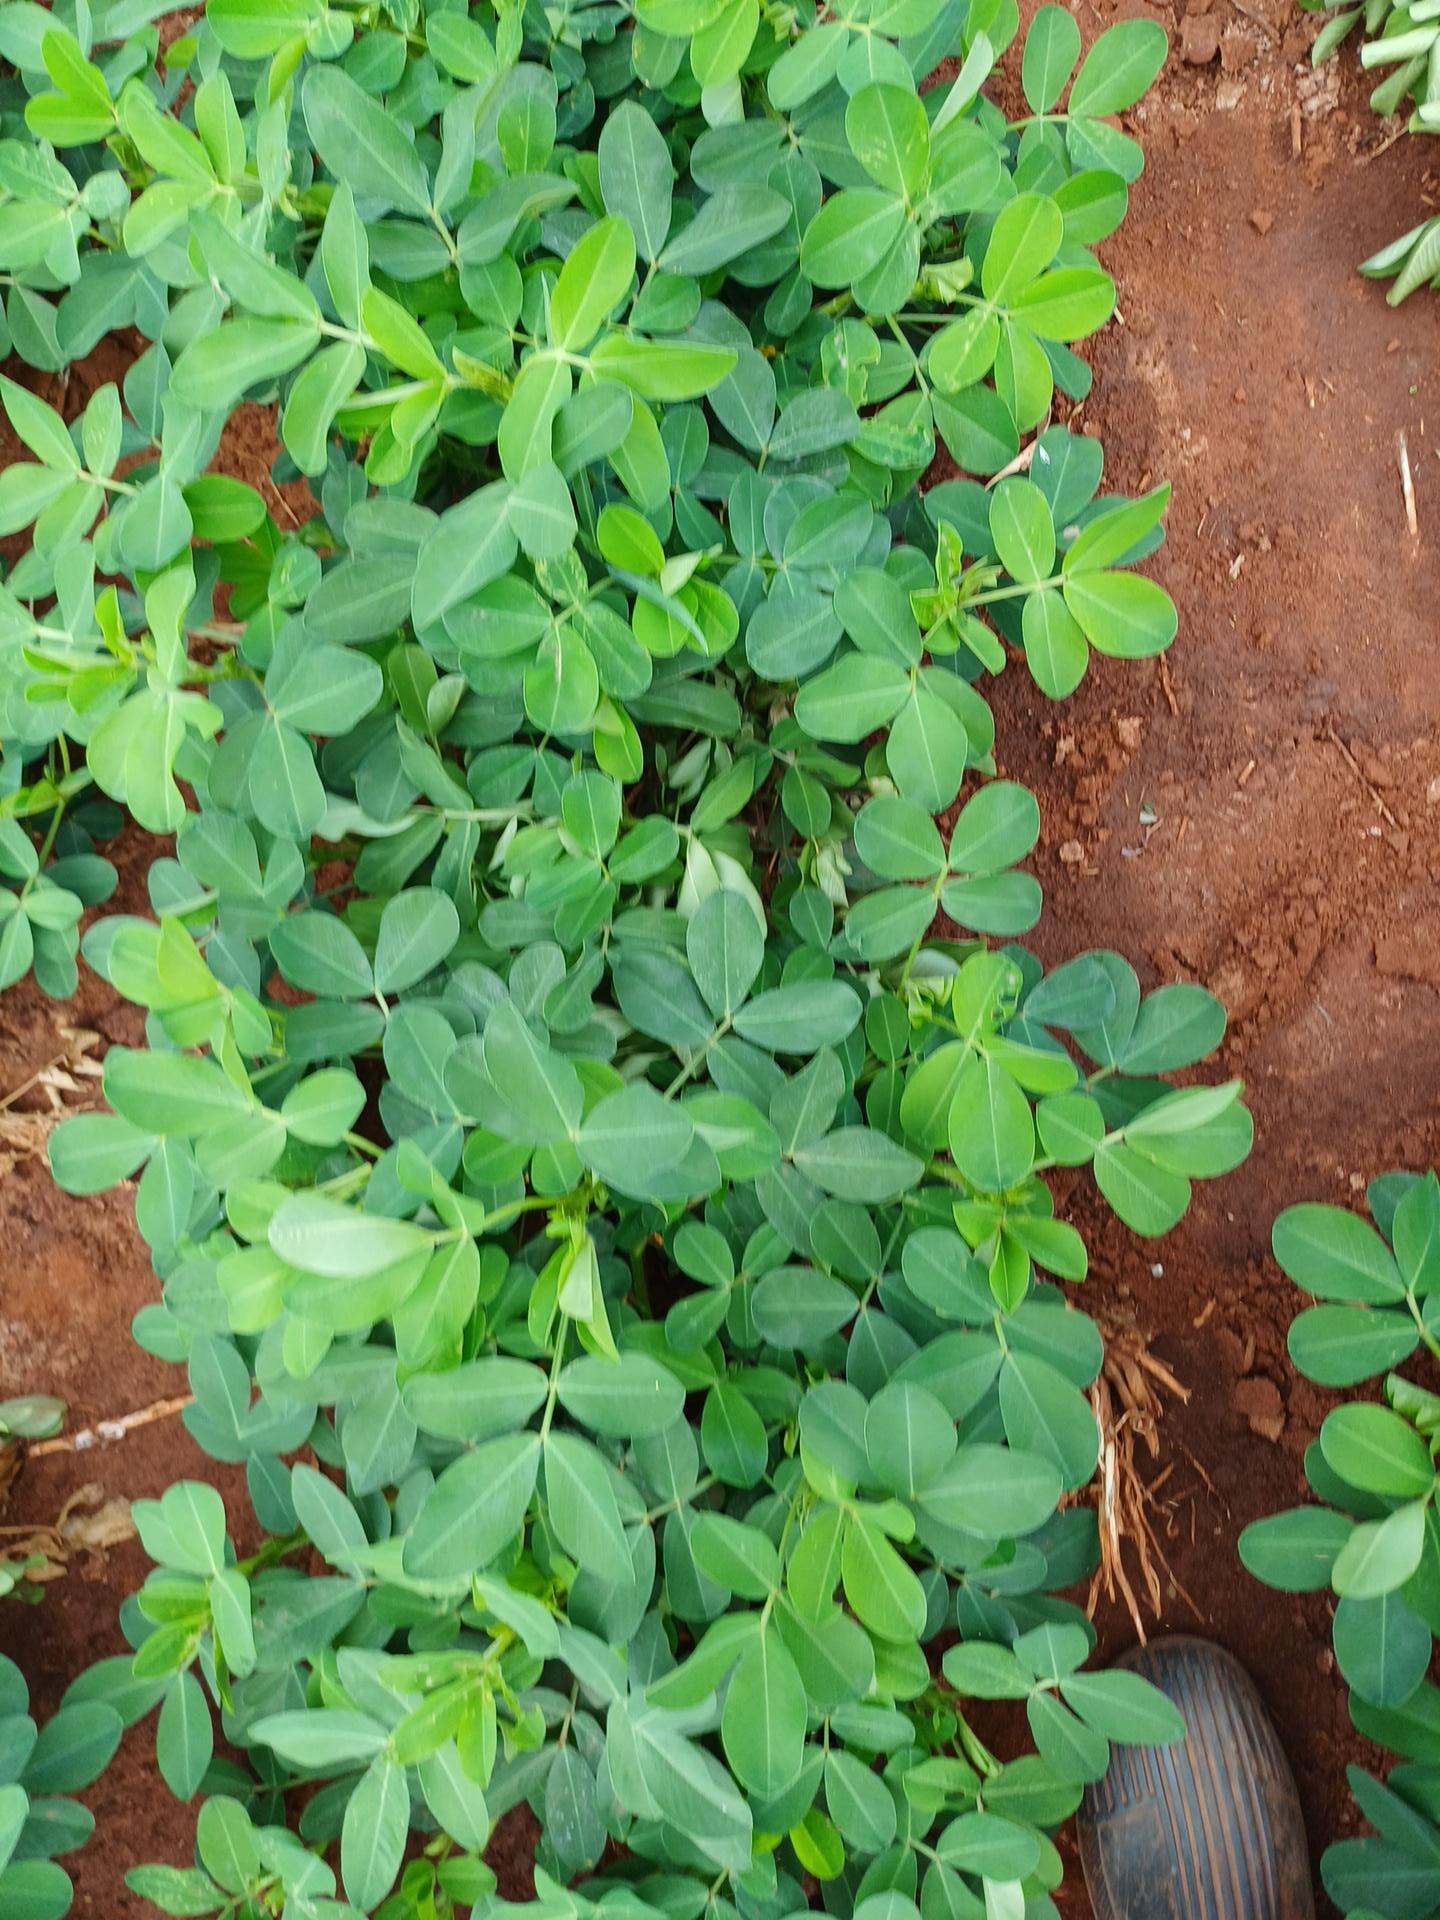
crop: groundnut
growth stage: flowering
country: Kenya
